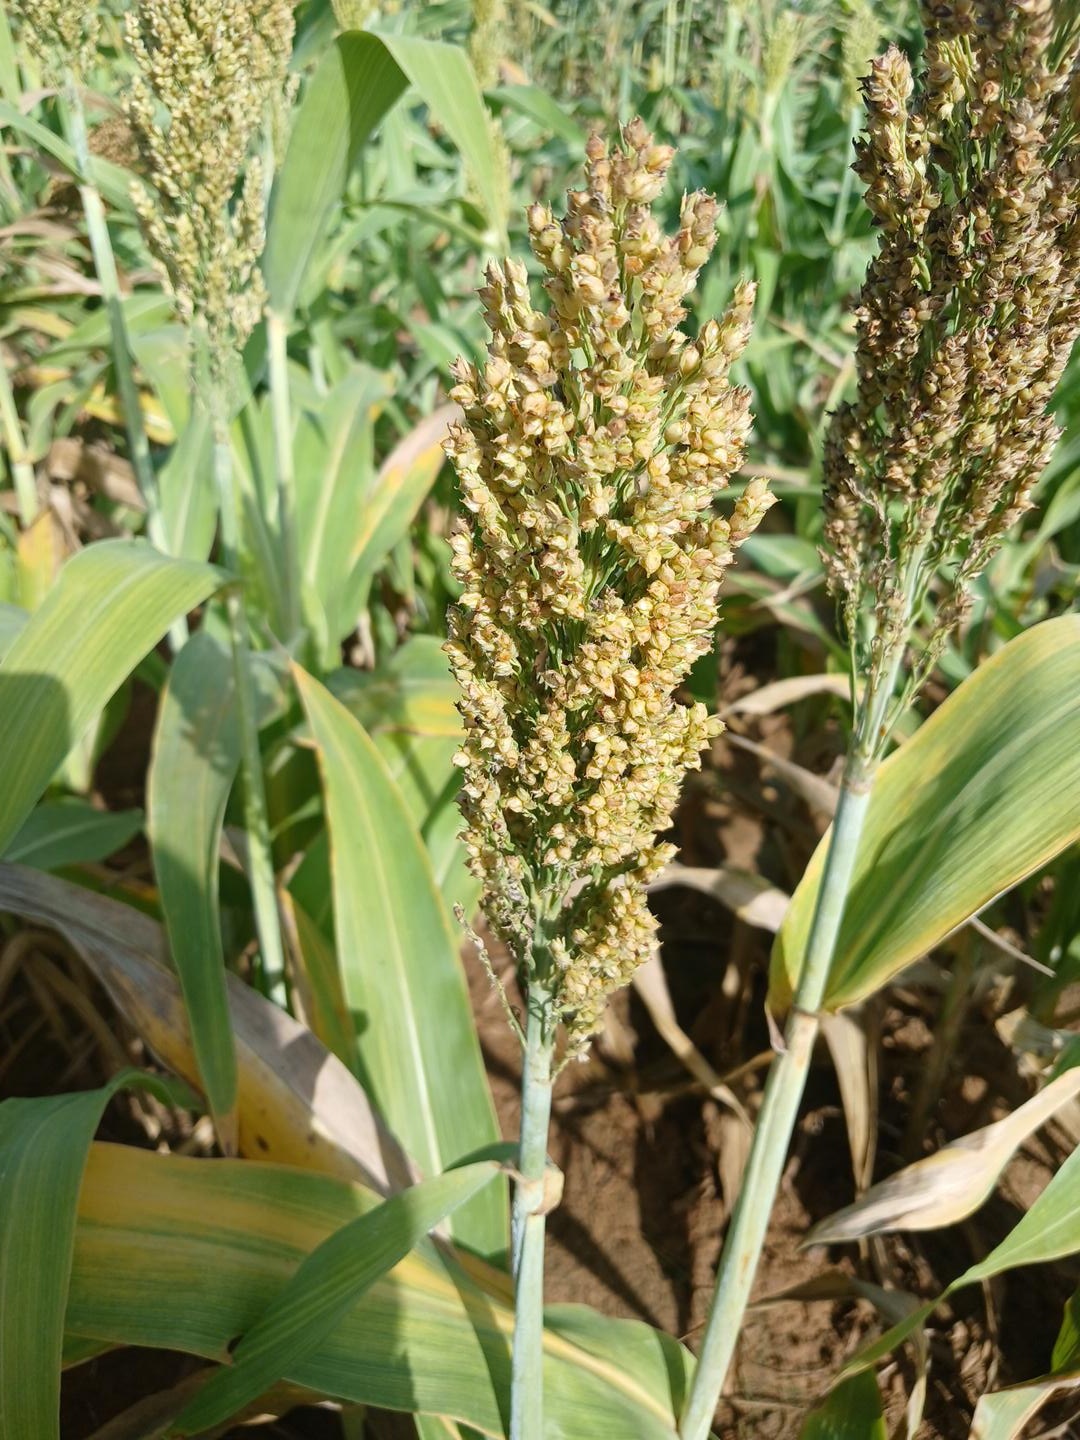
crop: sorghum
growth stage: filling grain
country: Senegal
